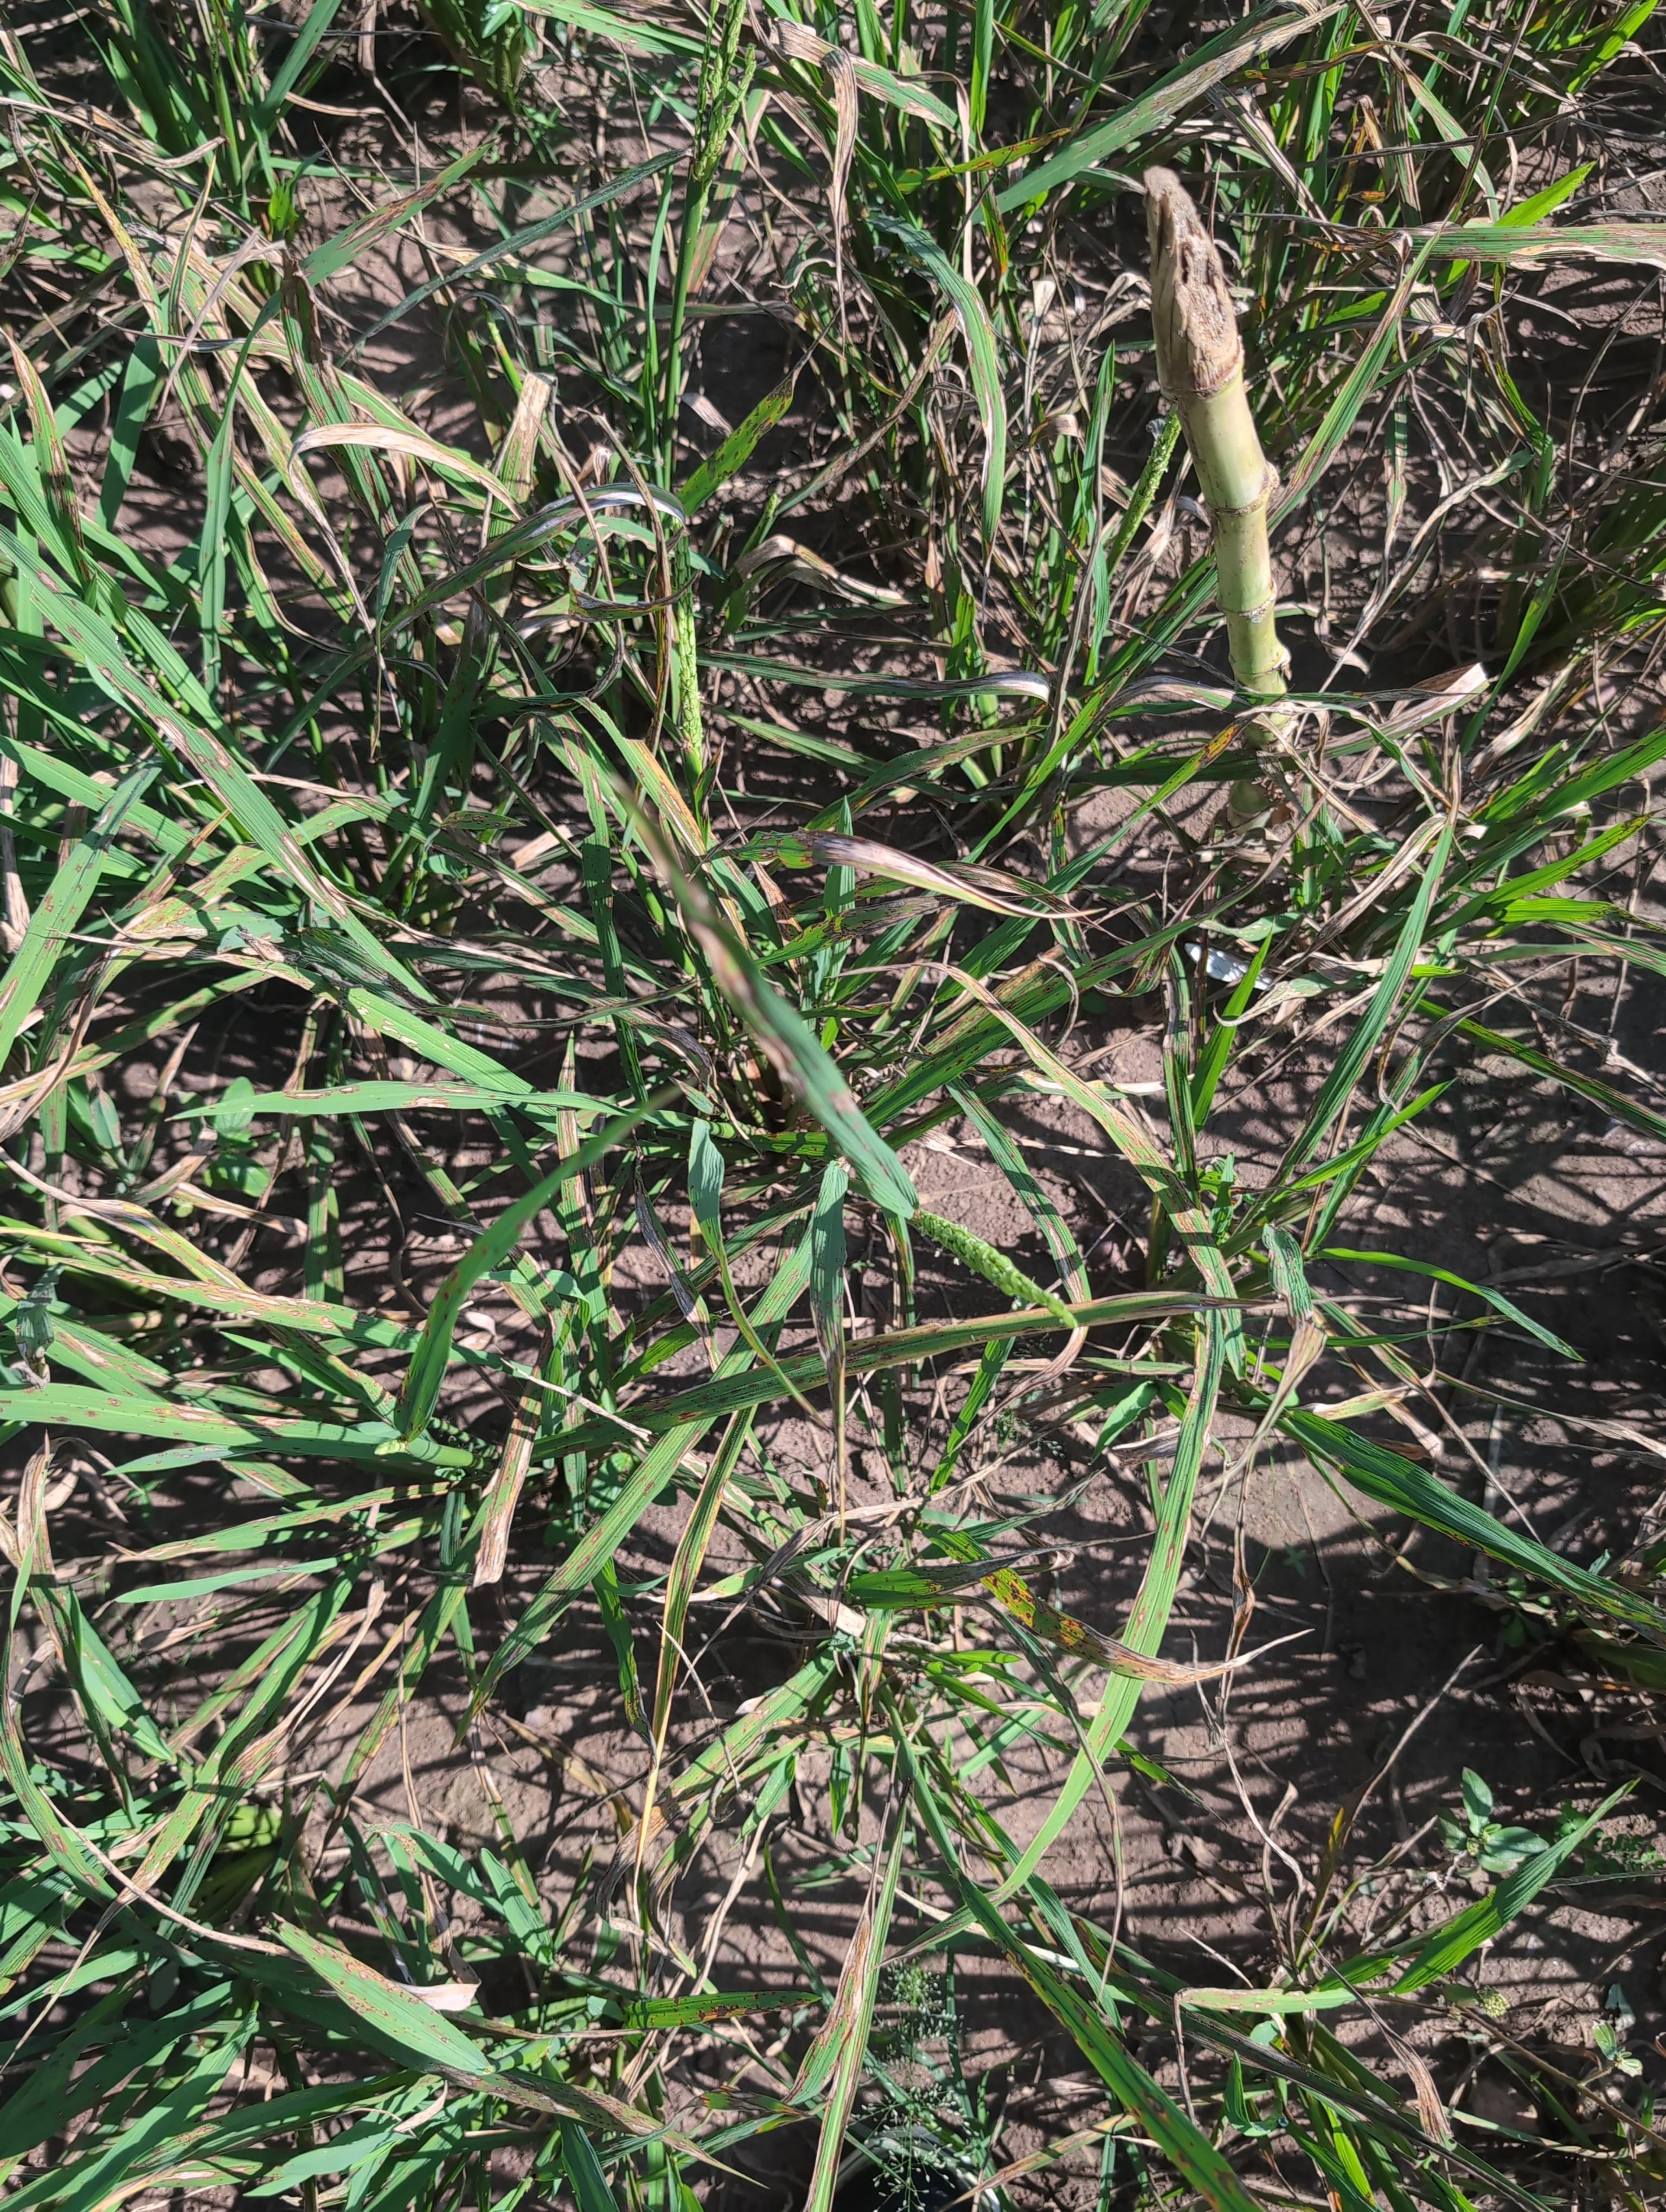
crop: rice
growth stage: flowering
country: Côte d'Ivoire
